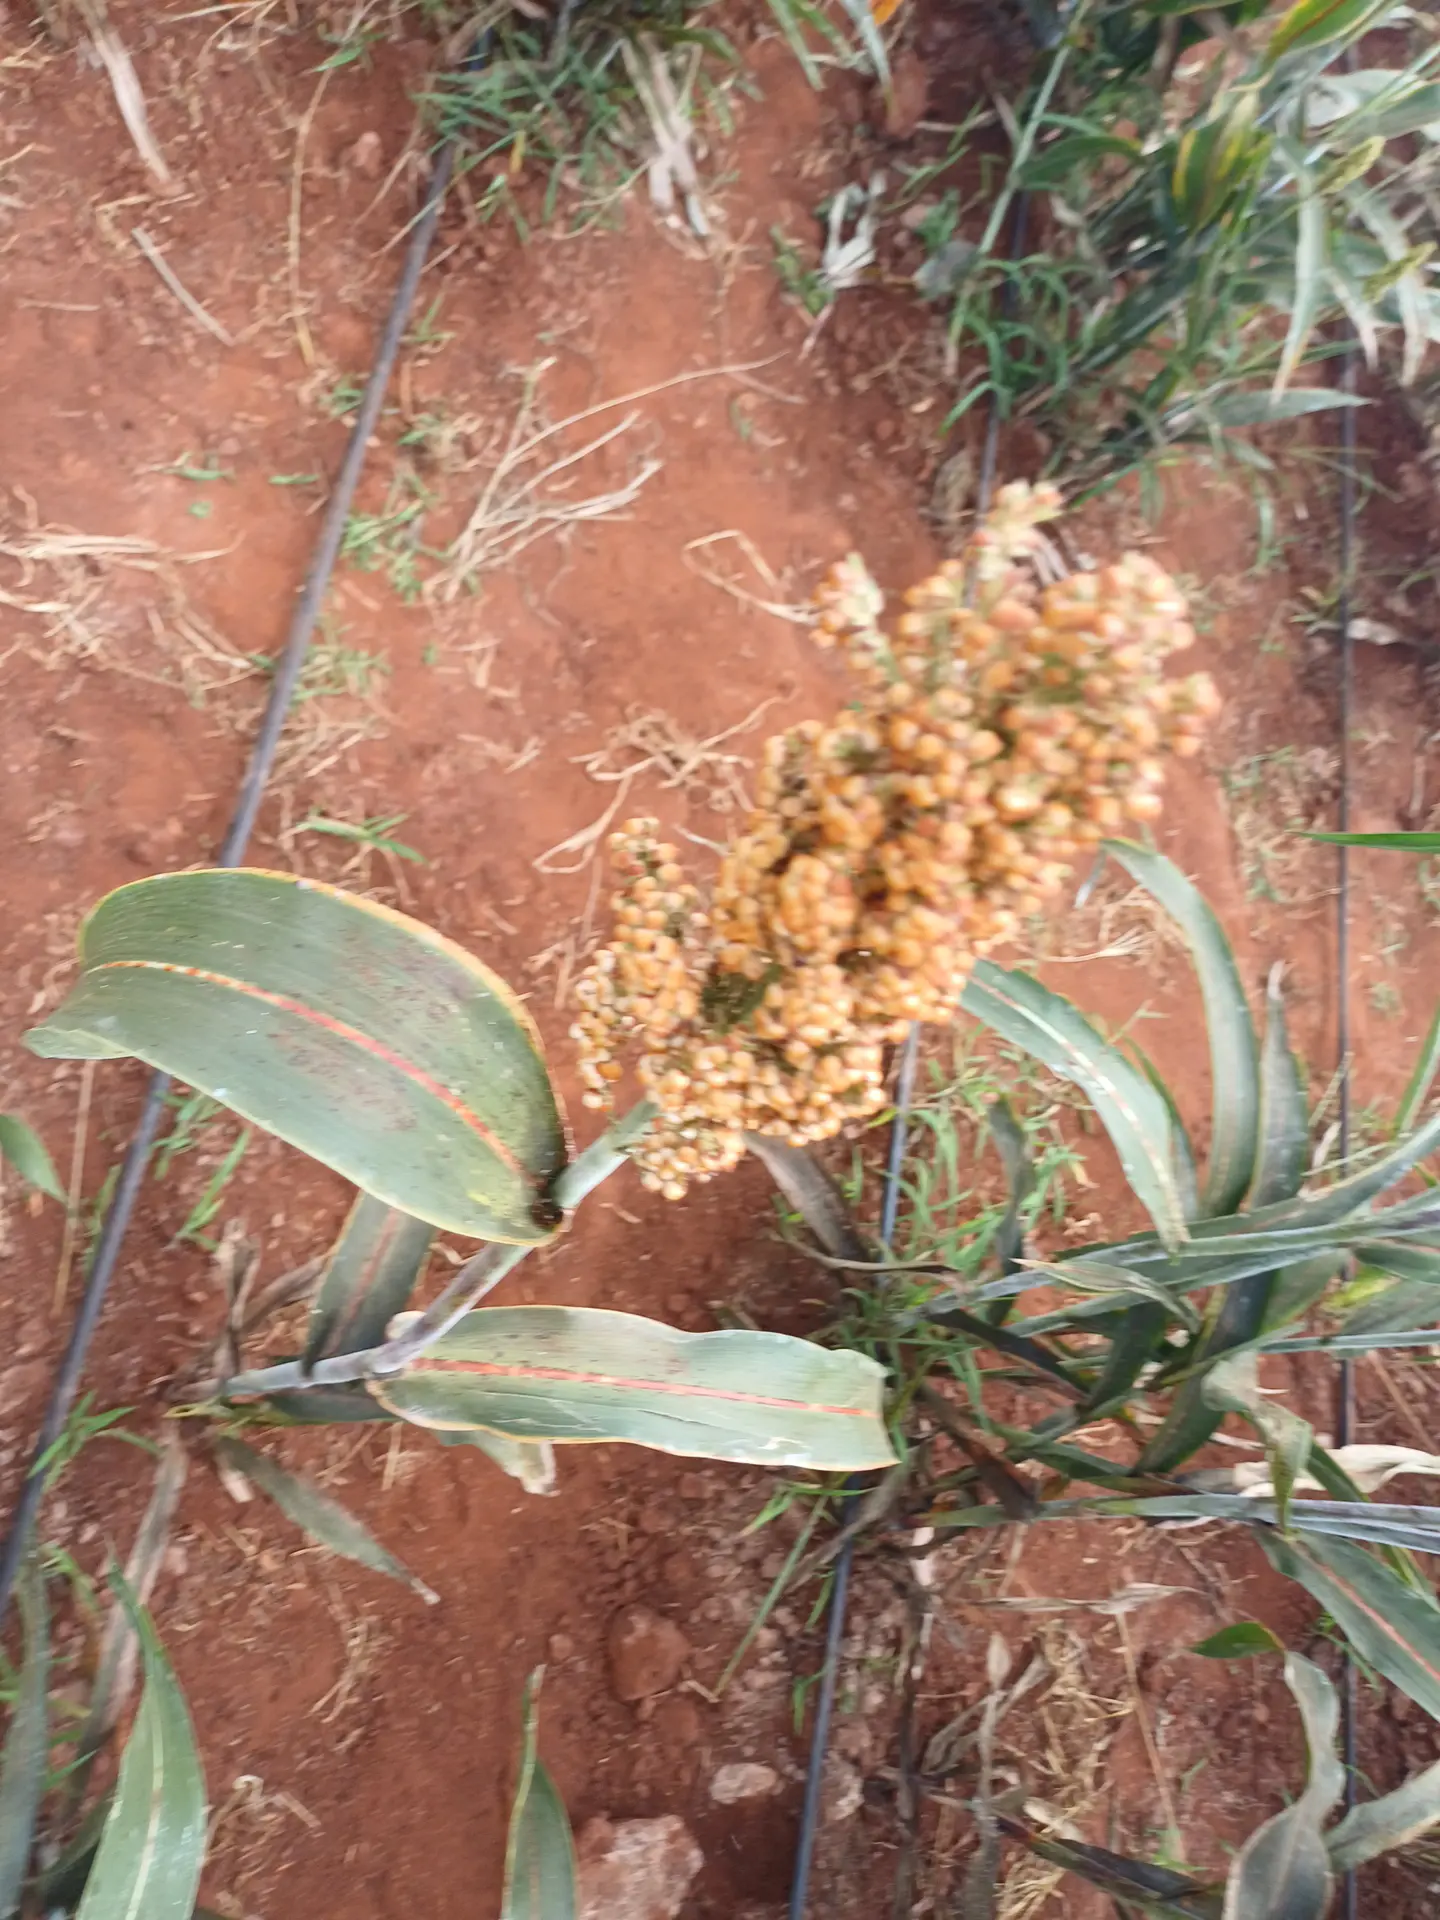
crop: sorghum
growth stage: filling grain
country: Kenya
